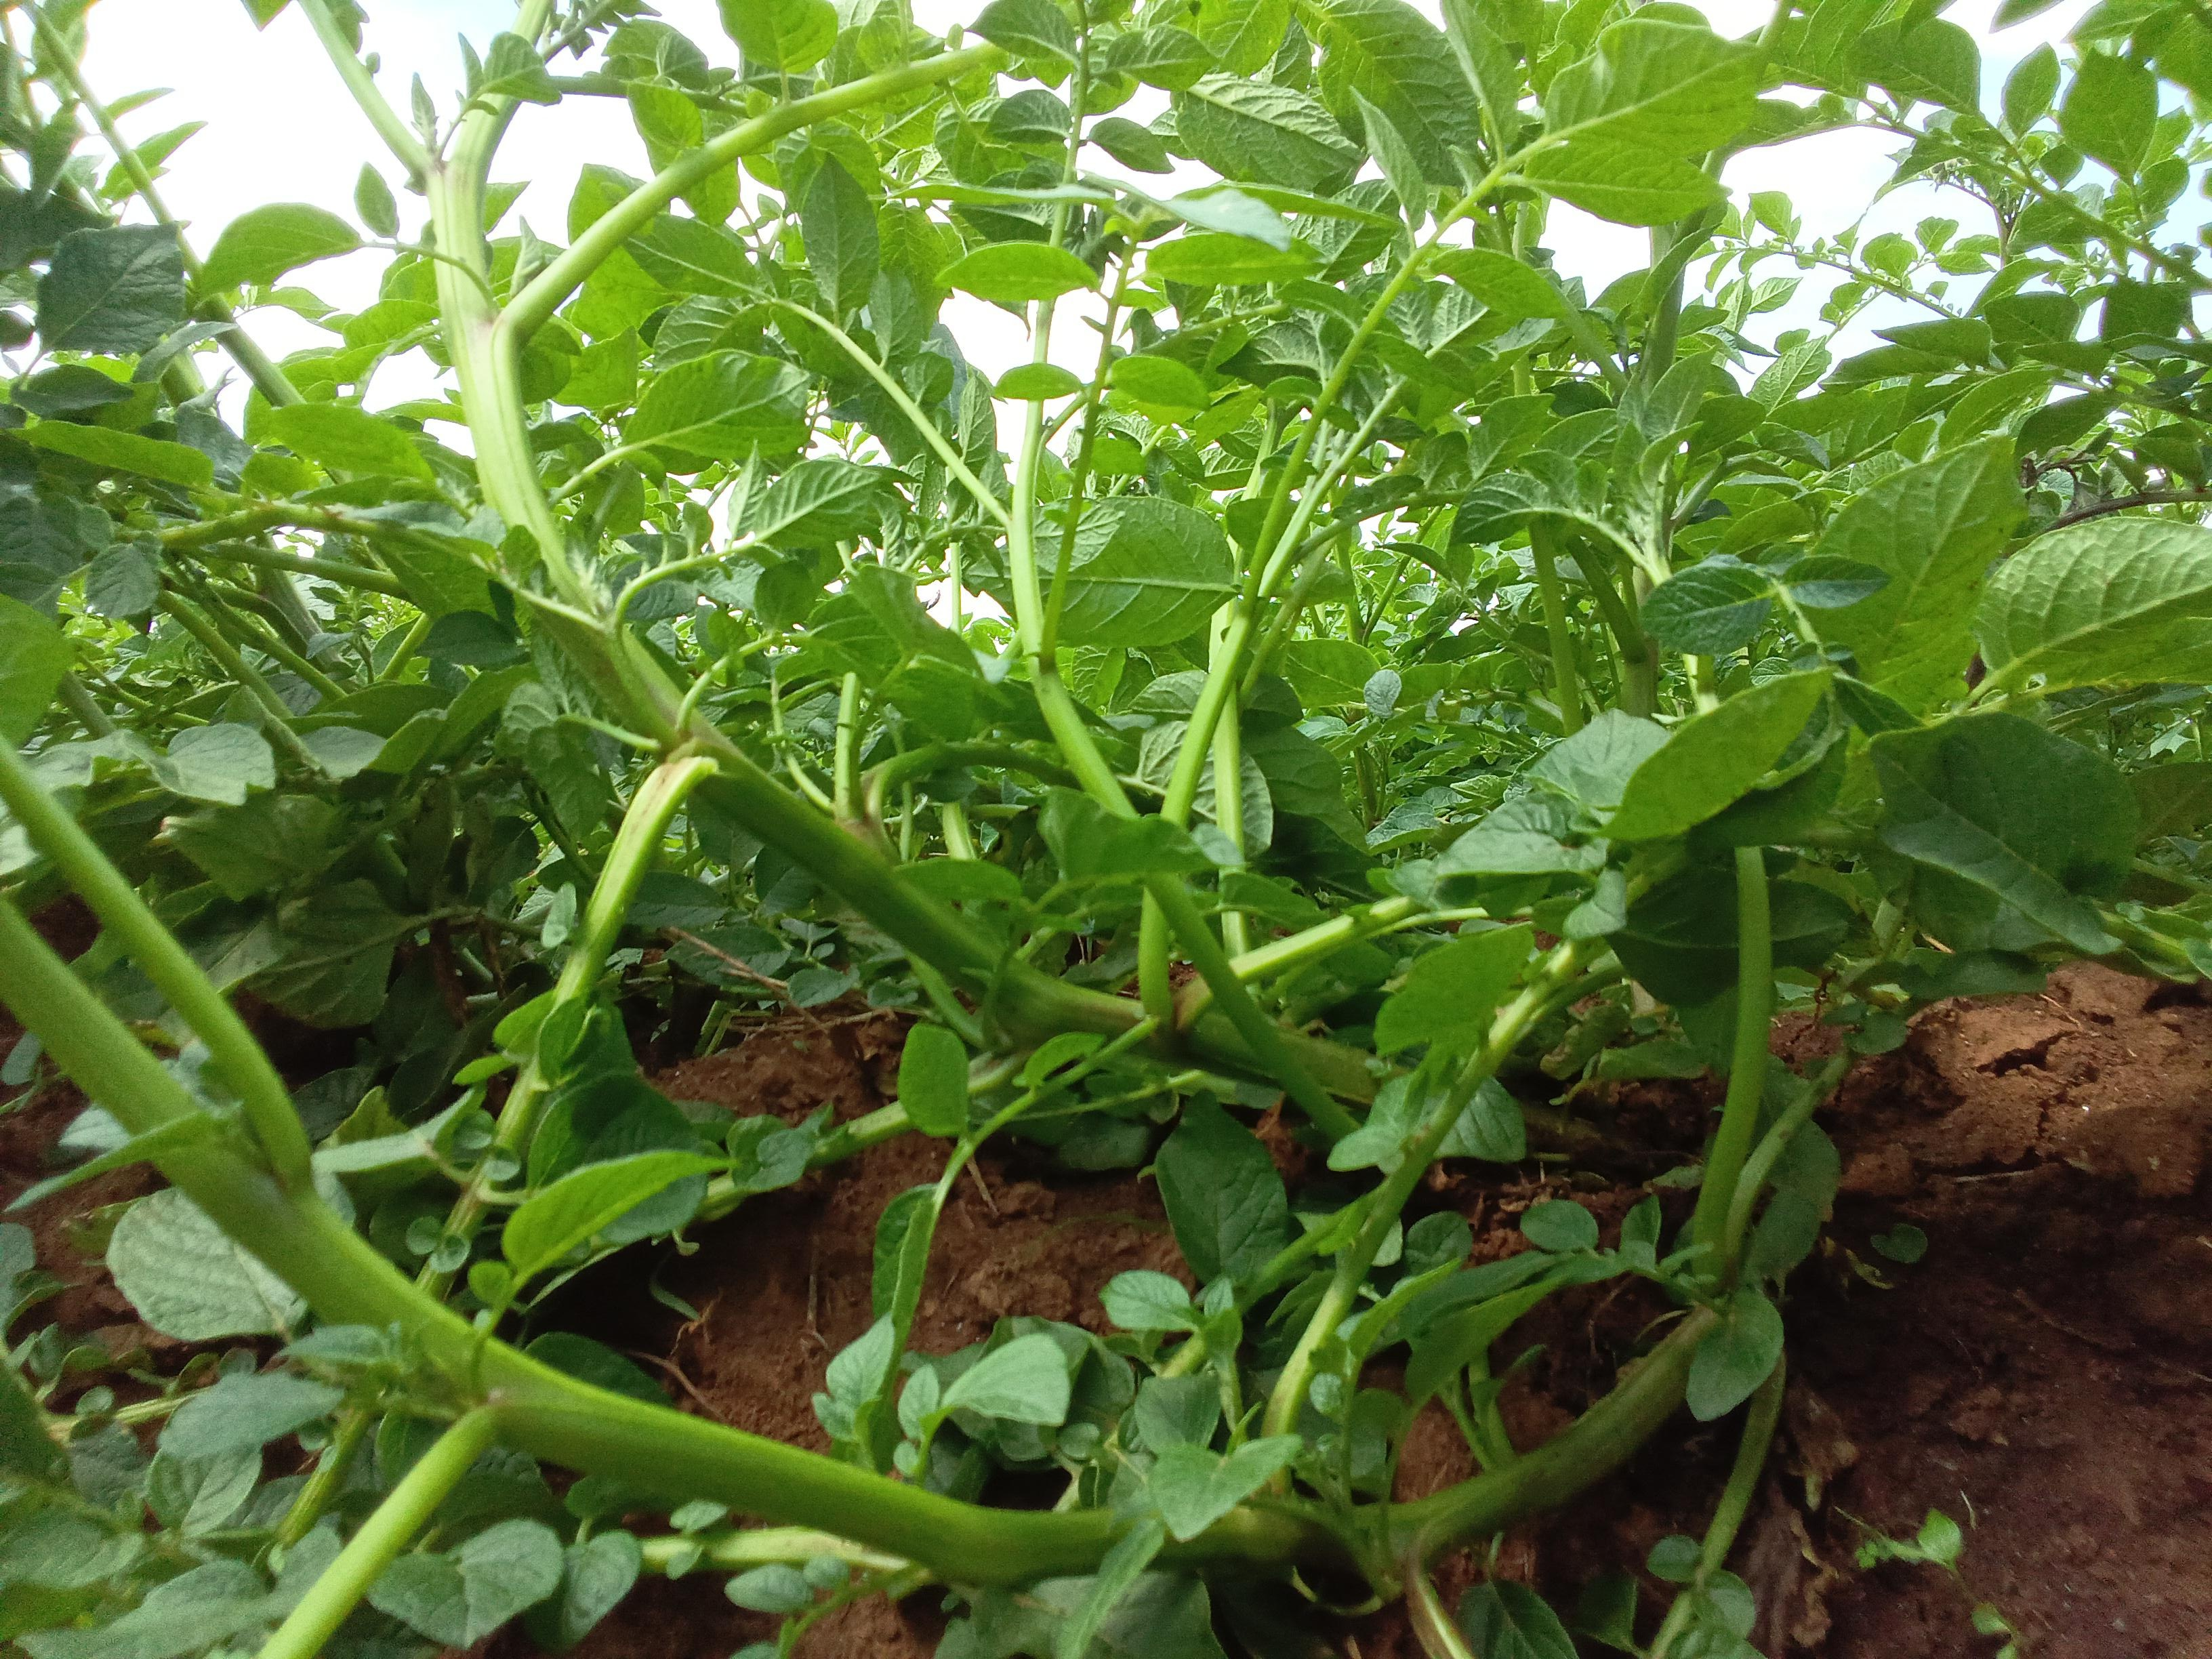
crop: potato
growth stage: vegetative
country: Kenya
